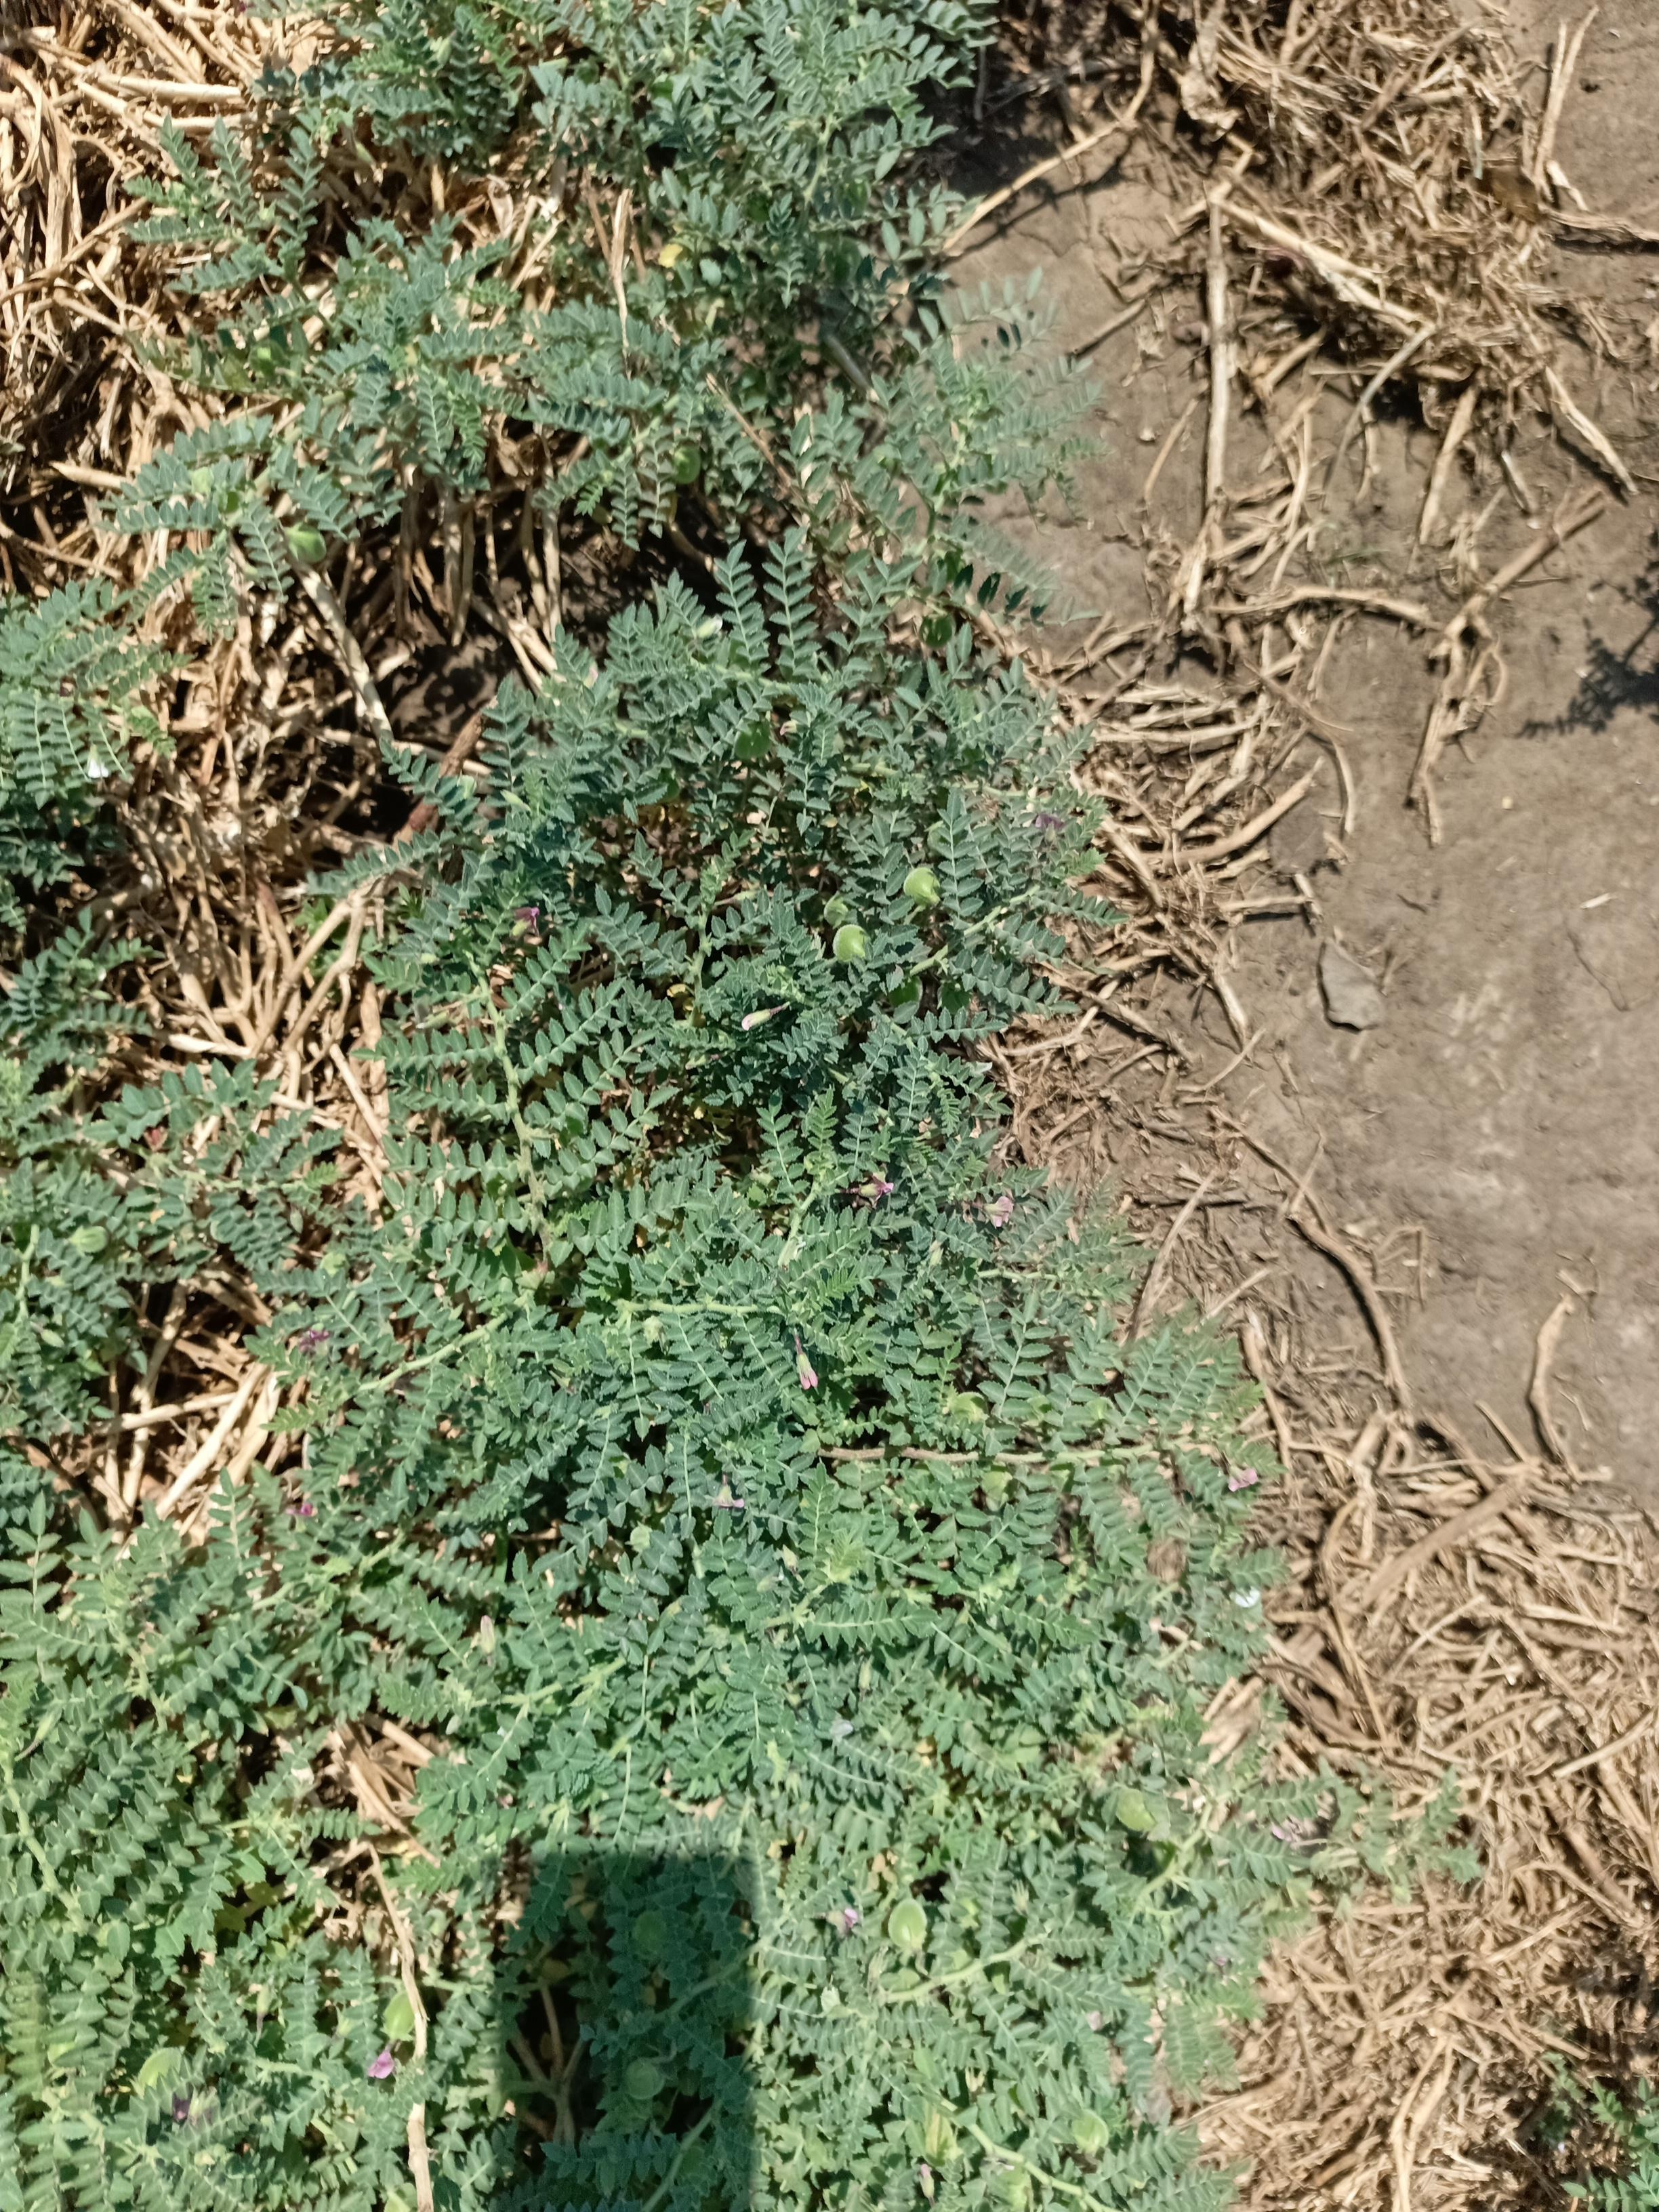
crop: chickpea
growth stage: development pod
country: Tanzania
